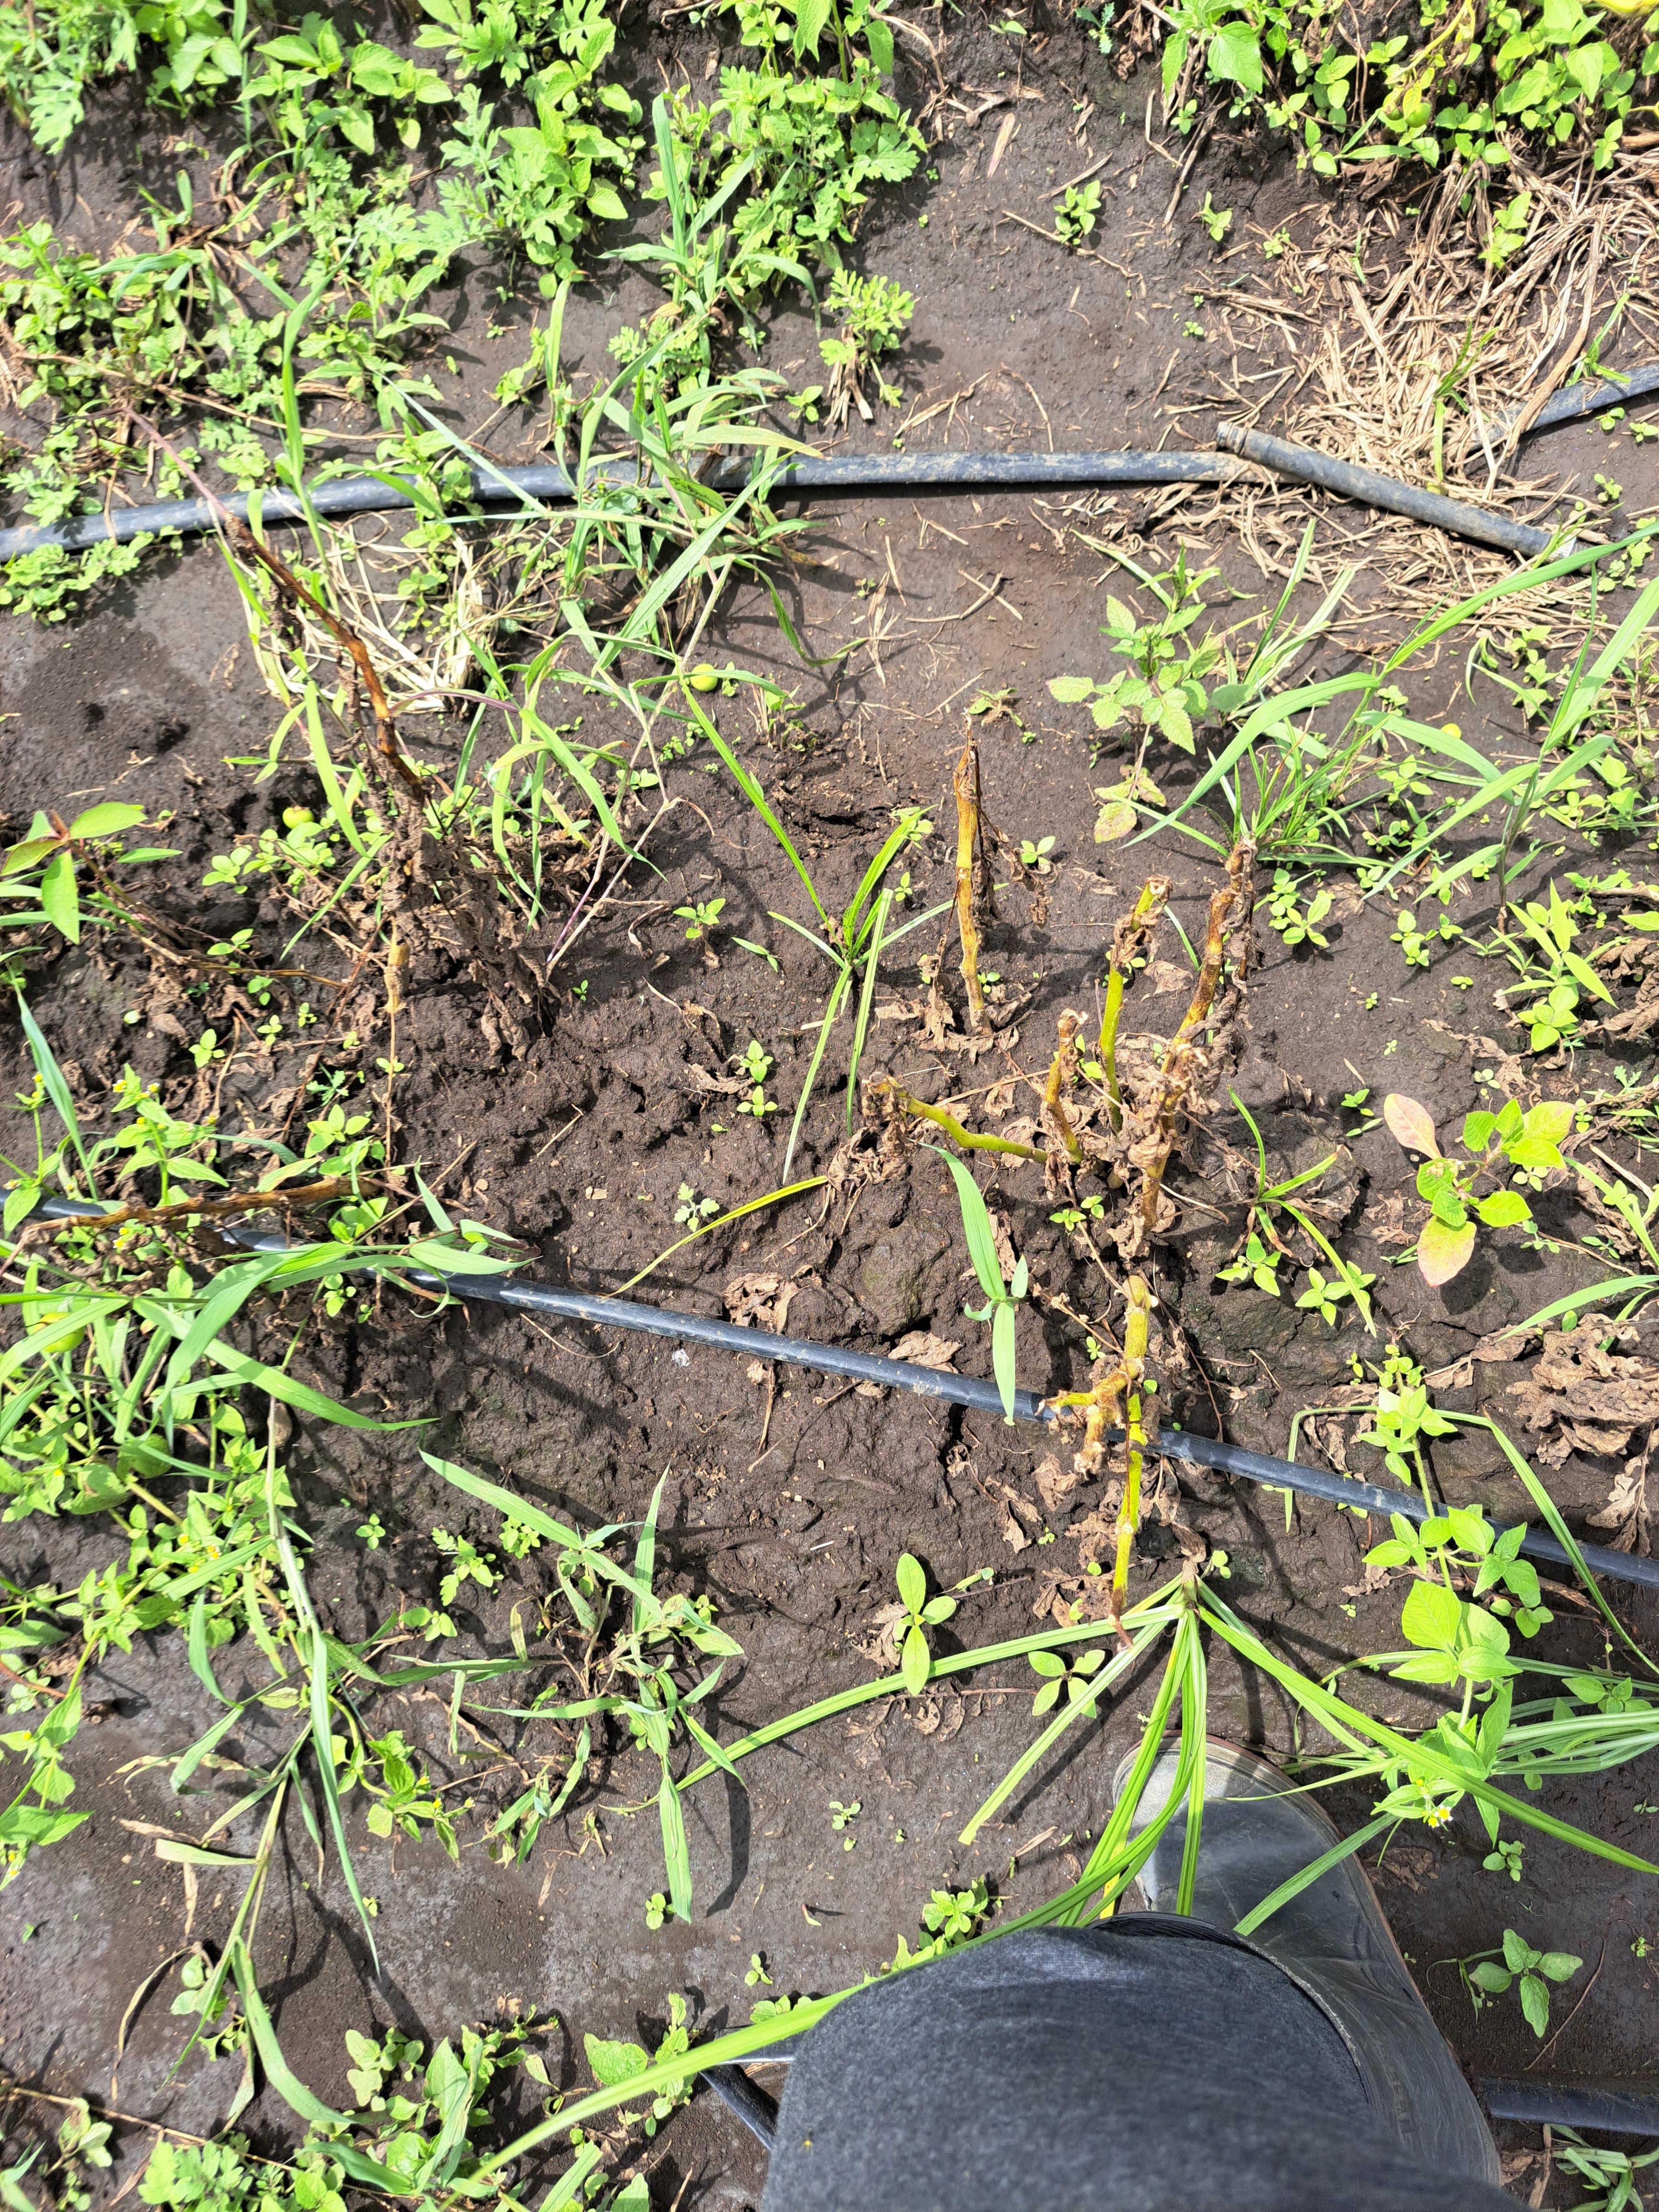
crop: potato
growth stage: flowering
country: Tanzania
